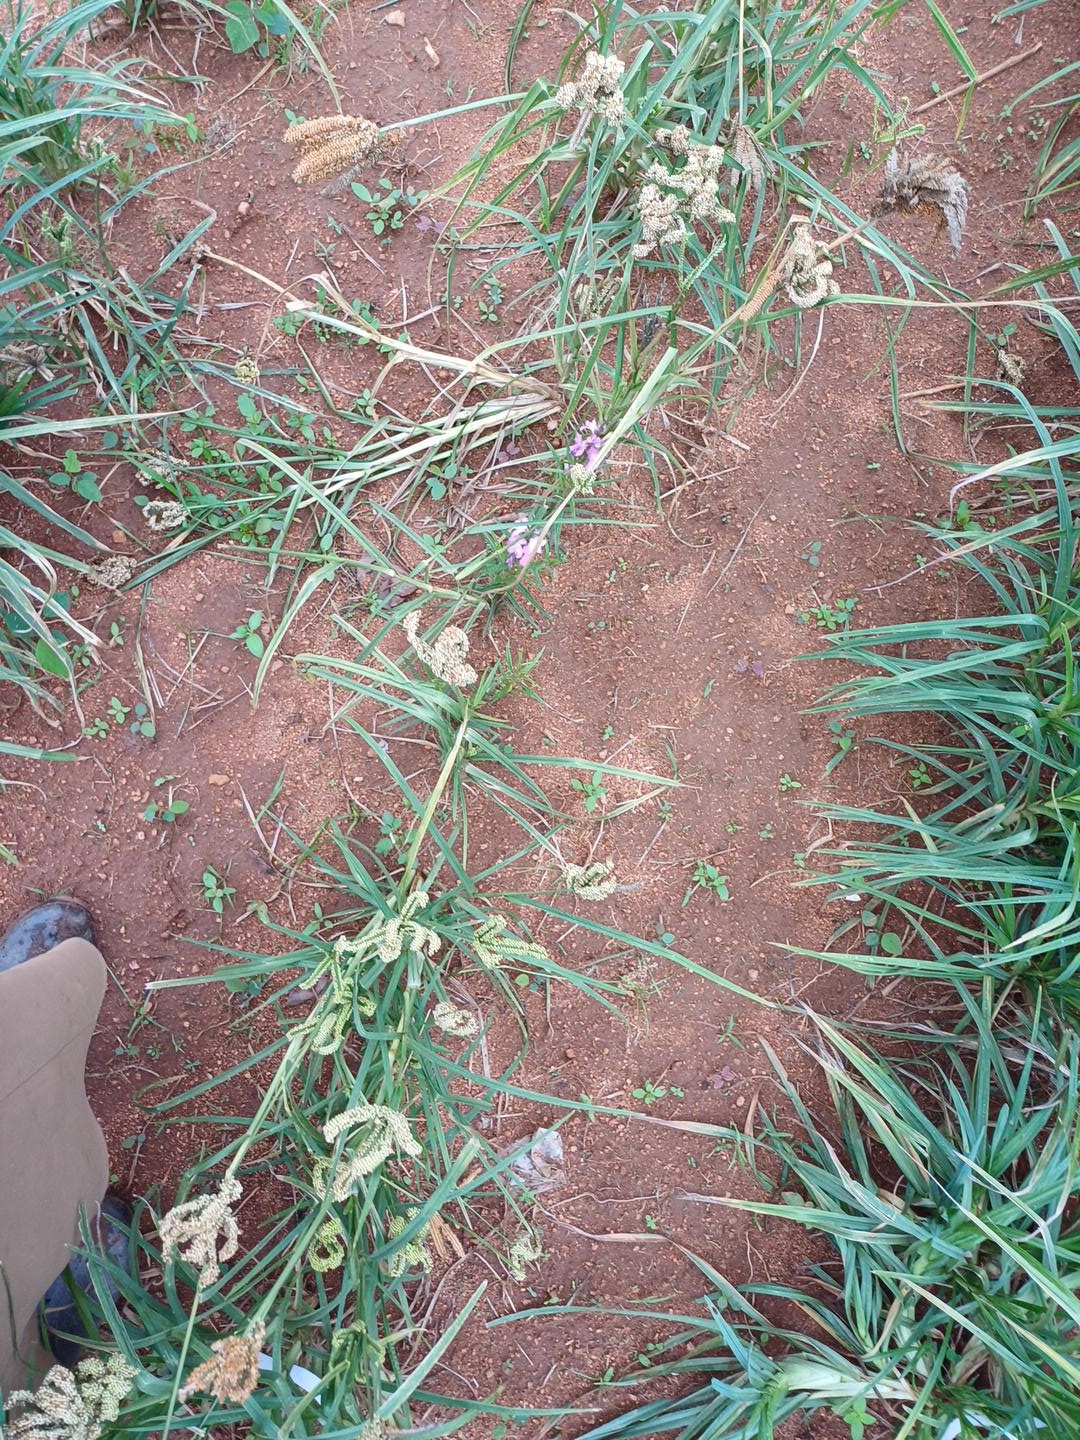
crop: finger millet
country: Kenya
